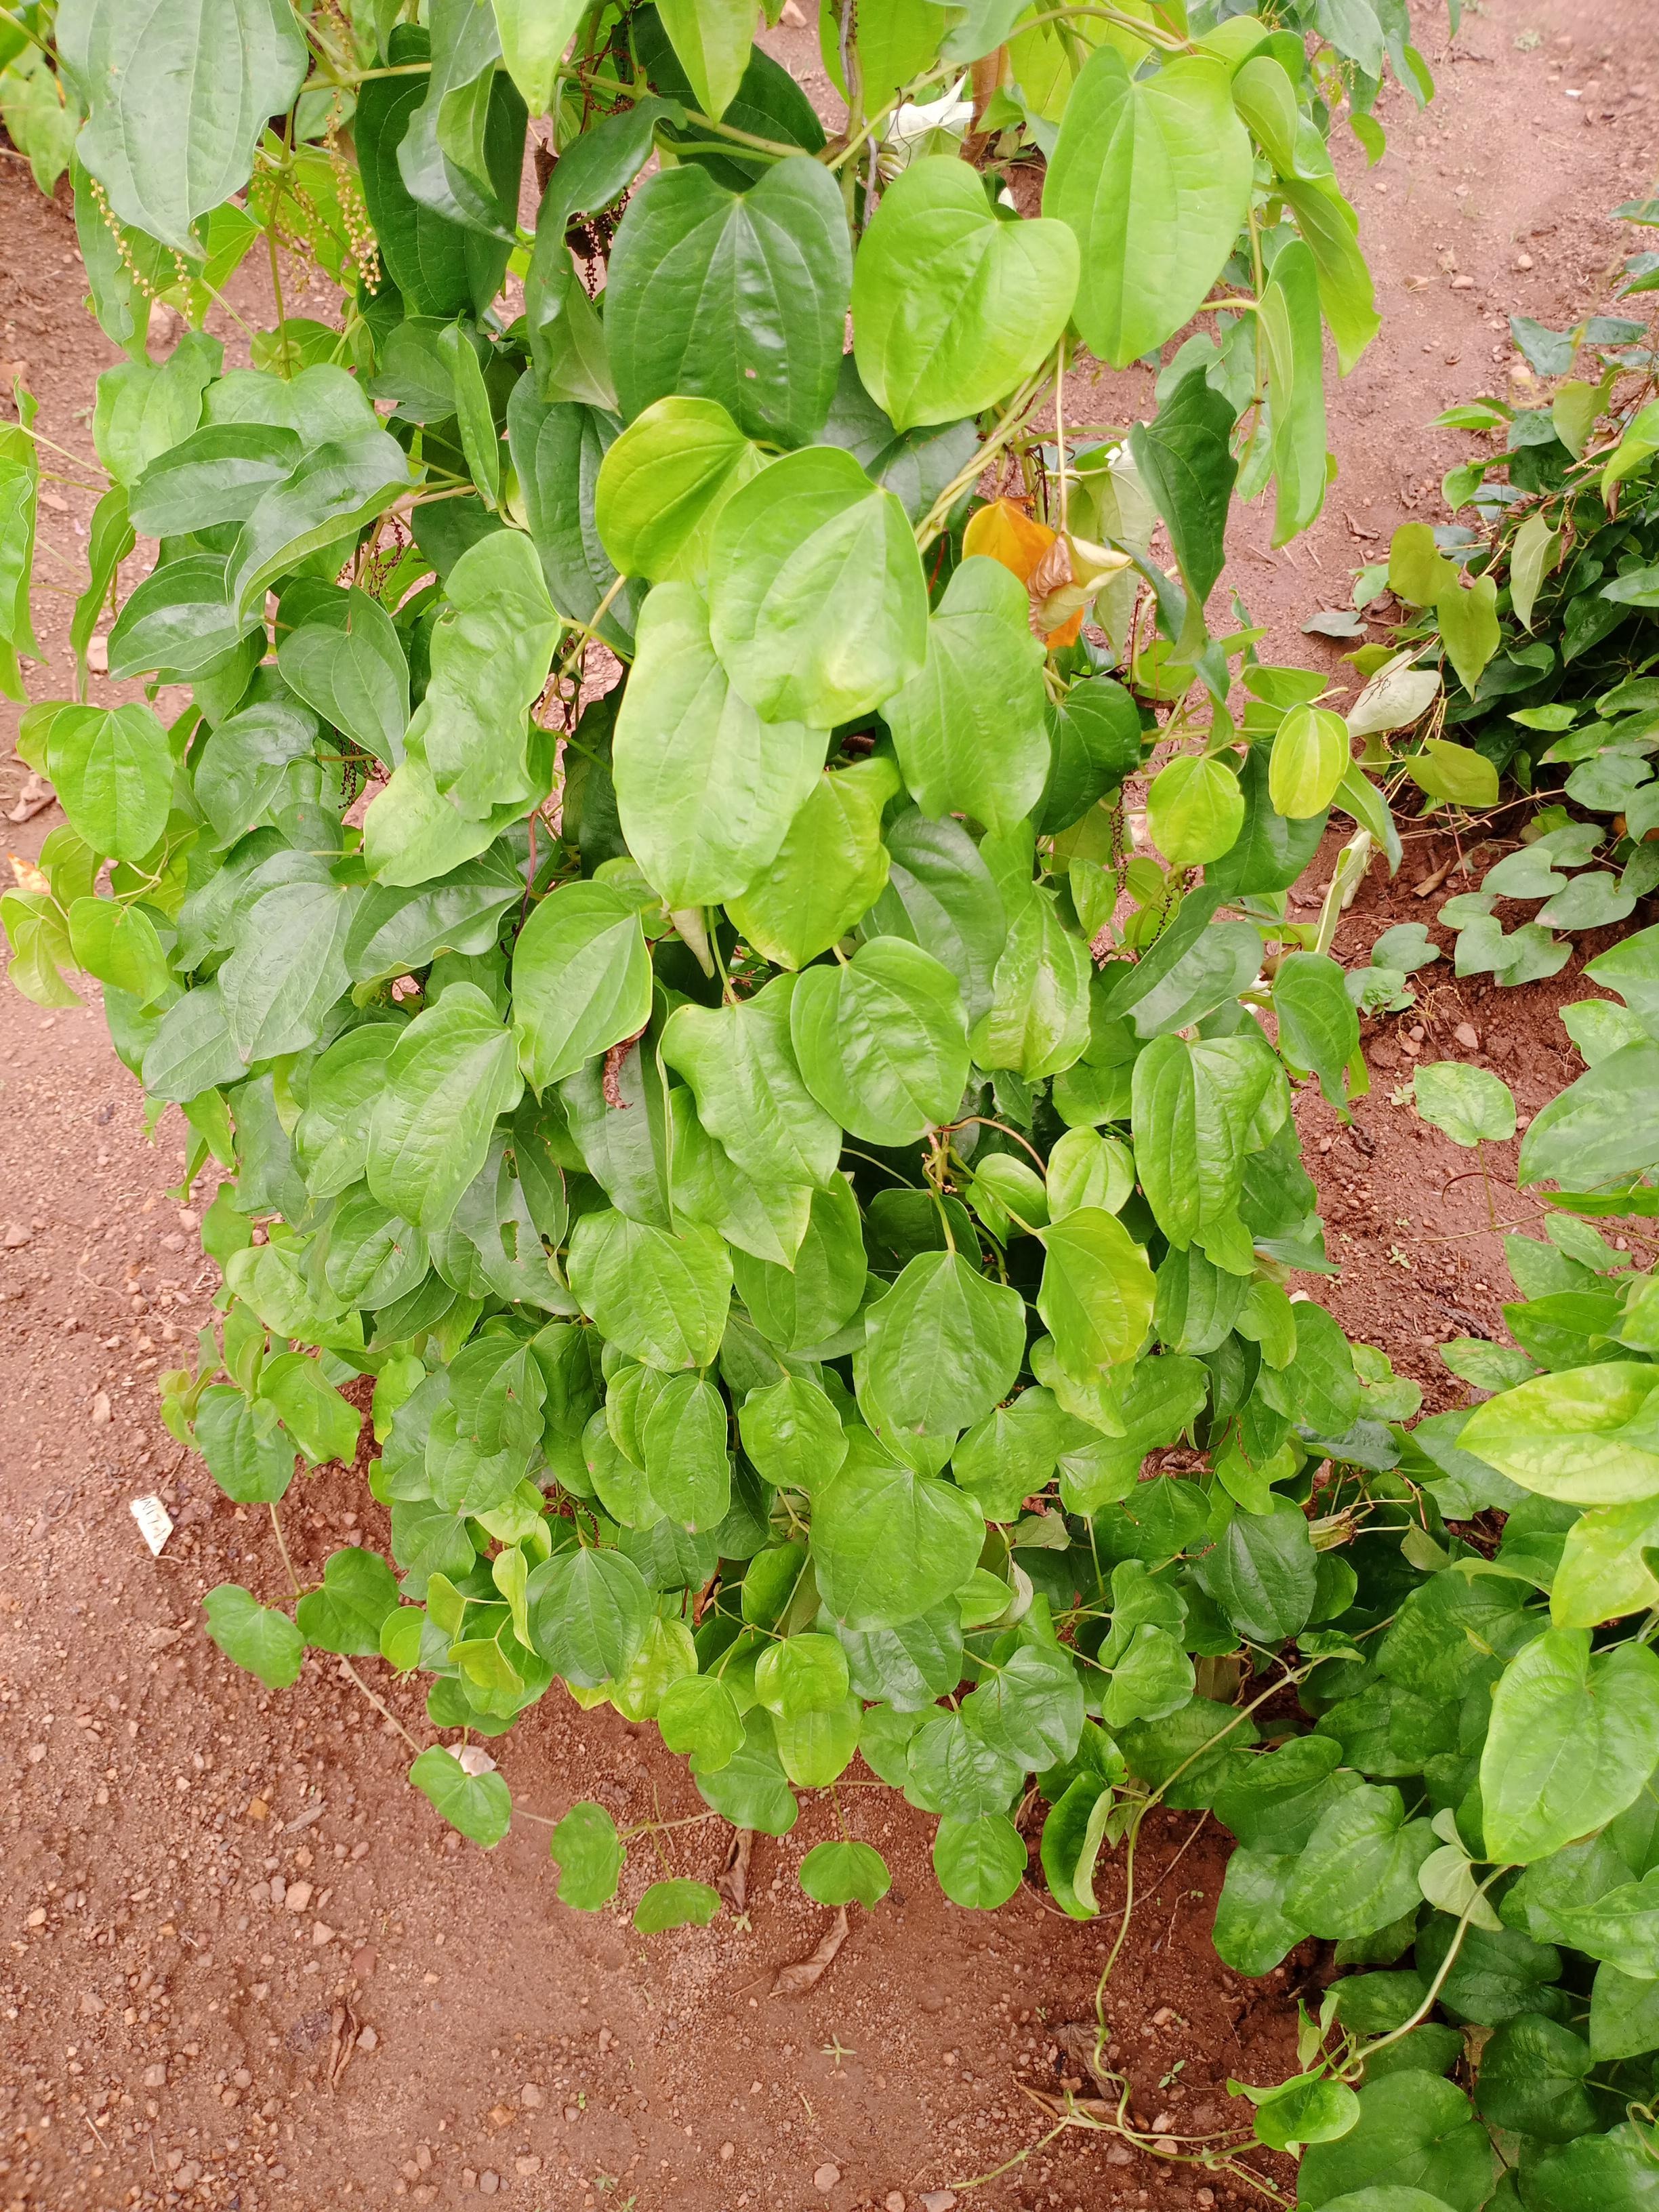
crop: yam
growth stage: vegetative
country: Nigeria
